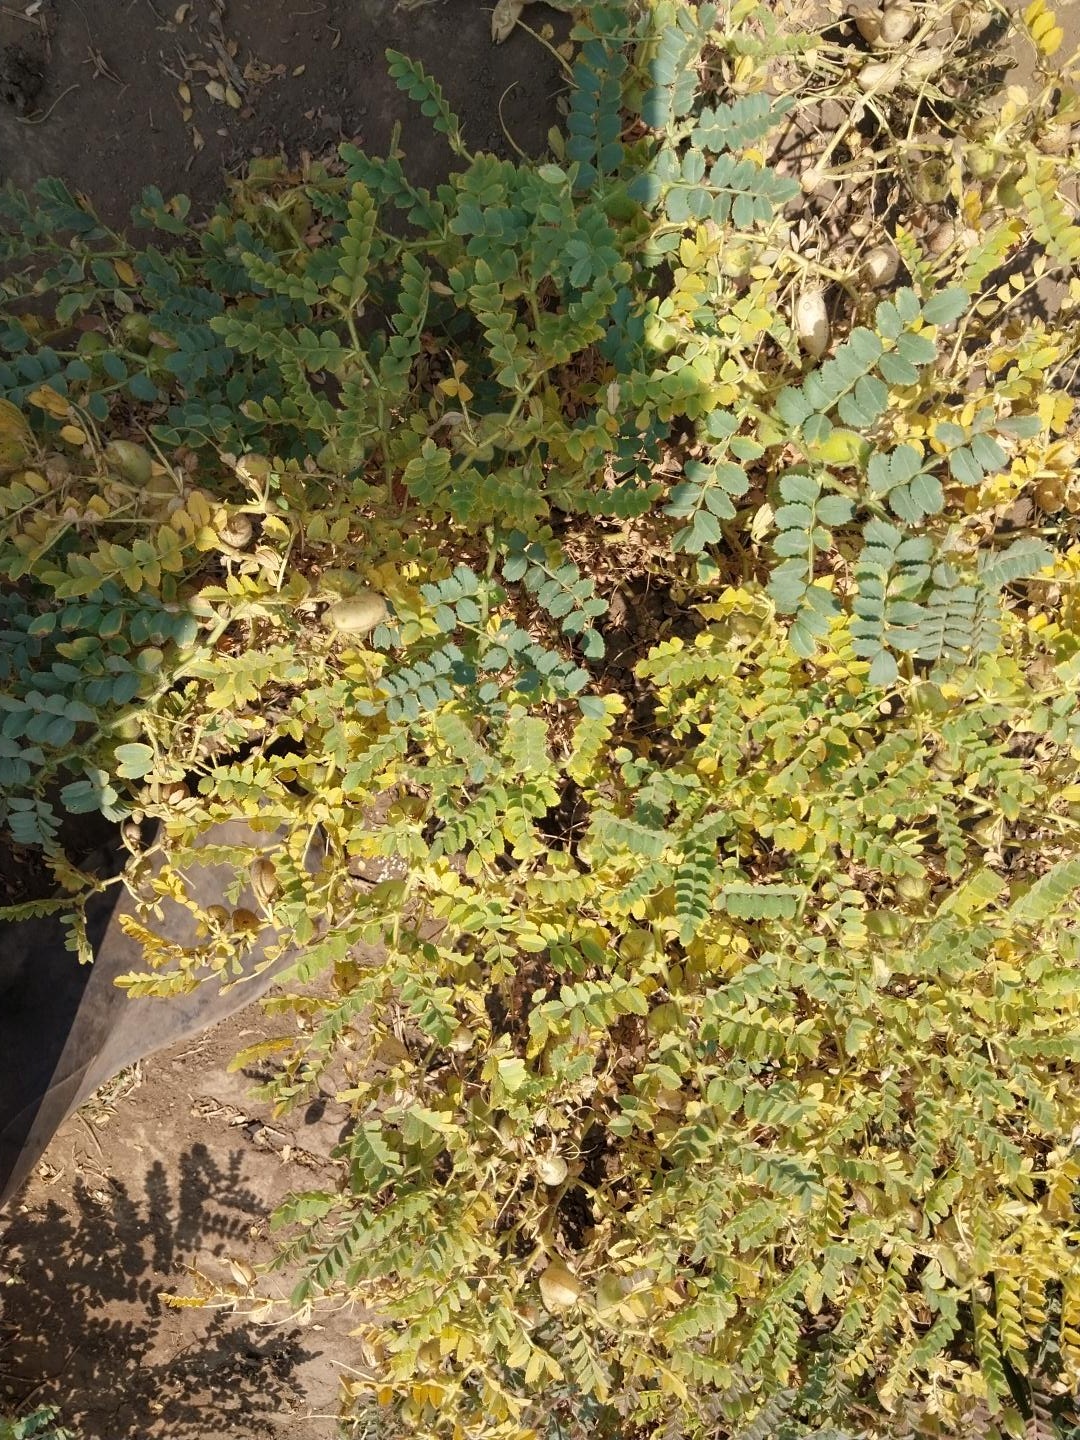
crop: chickpea
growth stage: development pod
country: Tanzania
